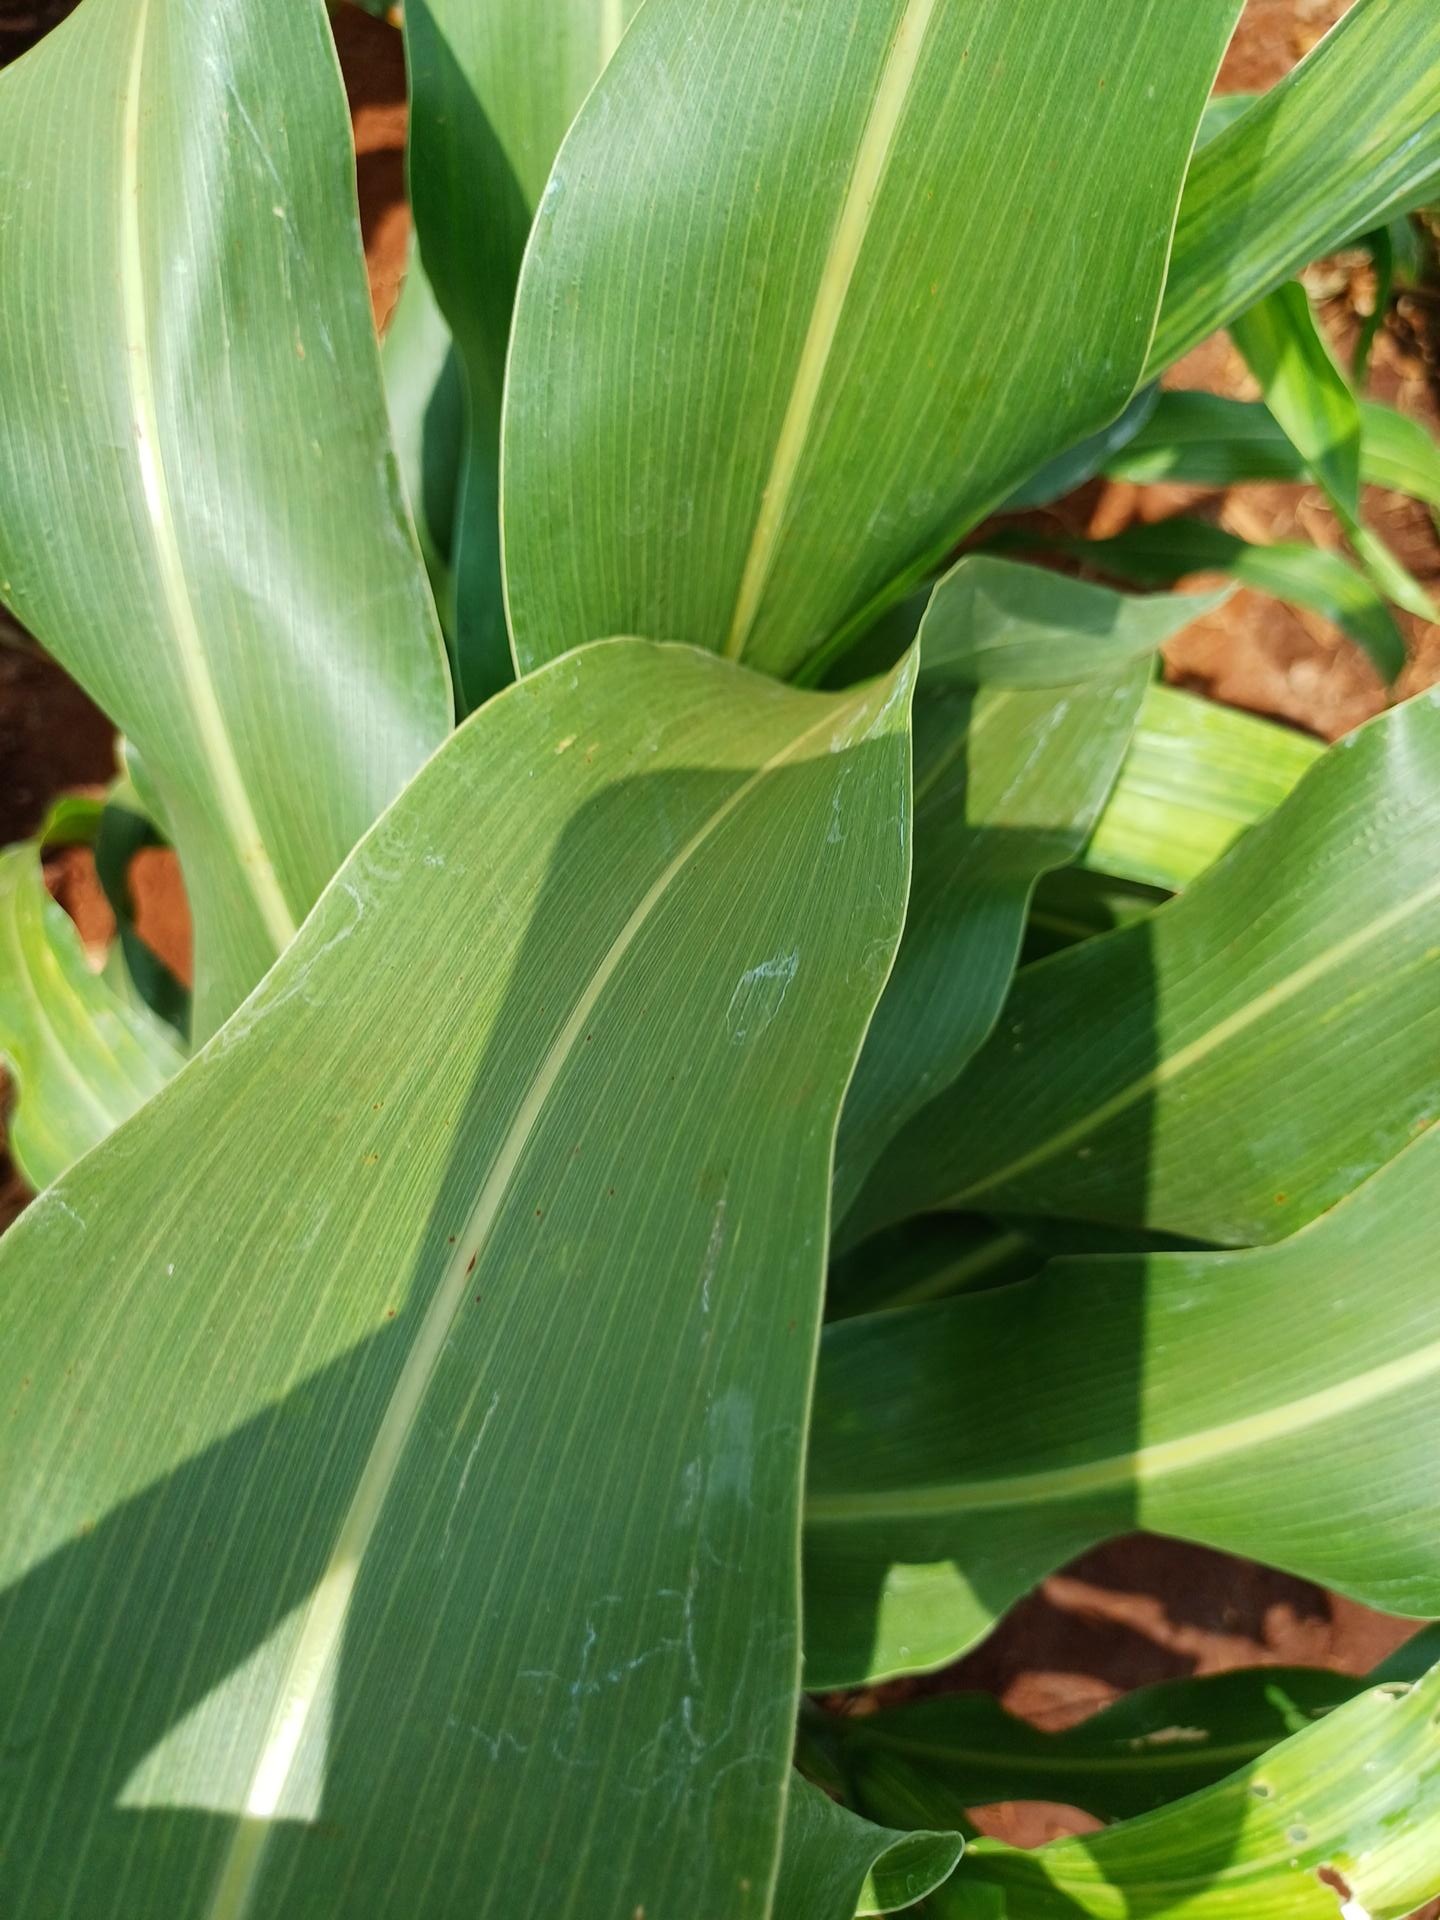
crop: sorghum
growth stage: vegetative
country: Kenya
